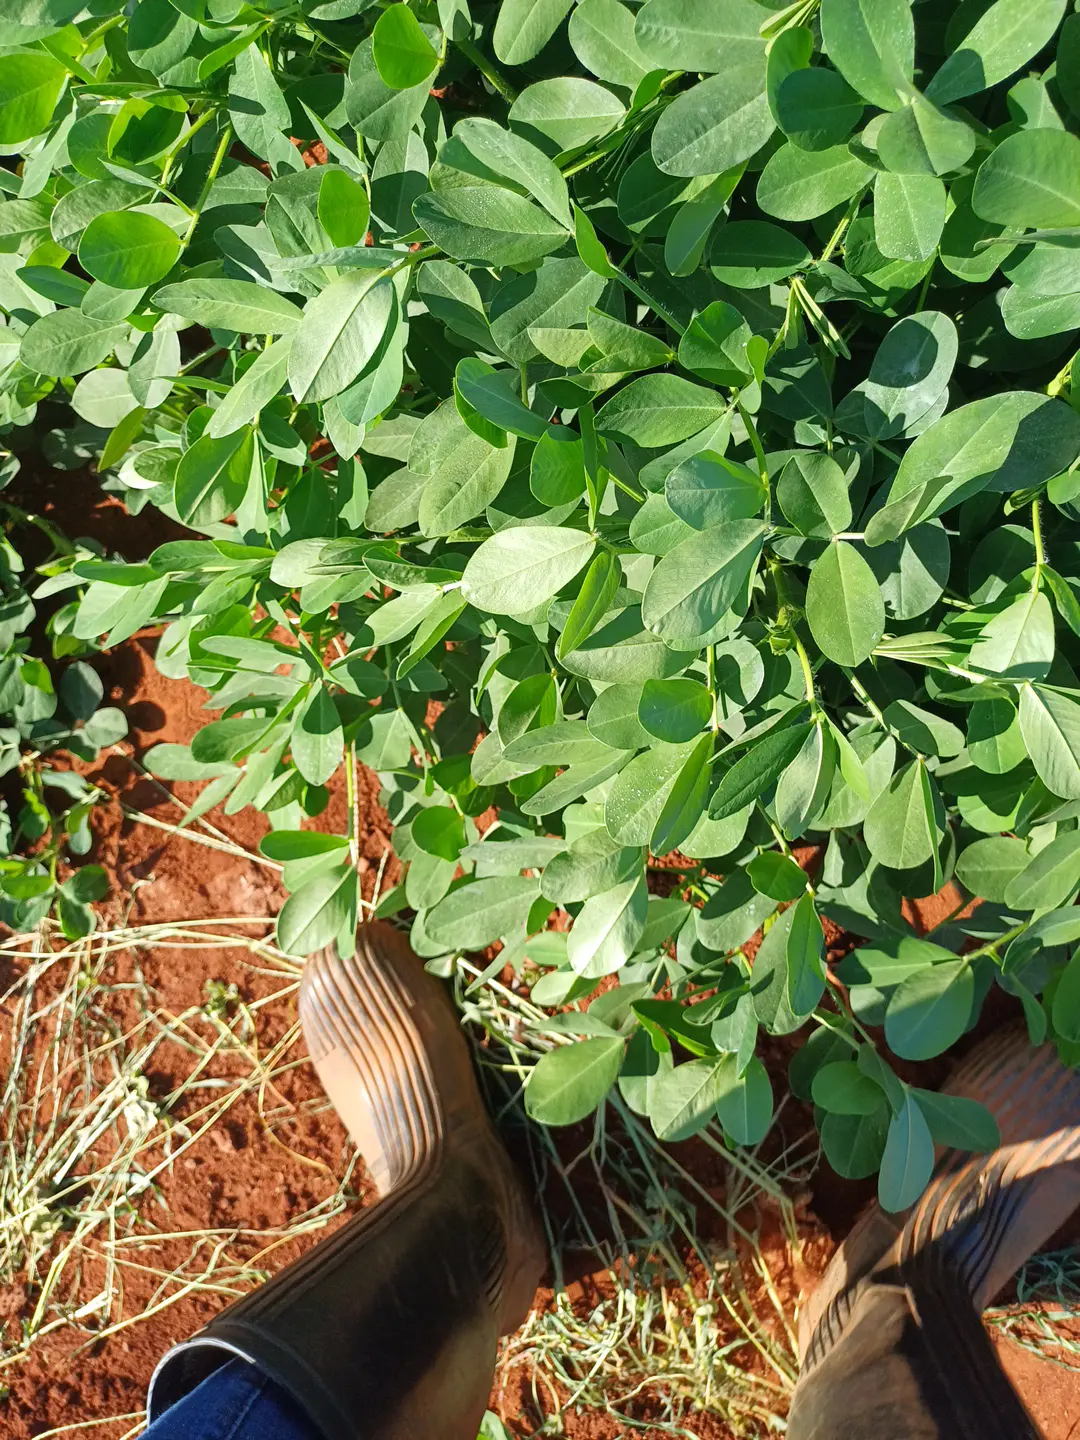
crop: groundnut
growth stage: flowering
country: Kenya
